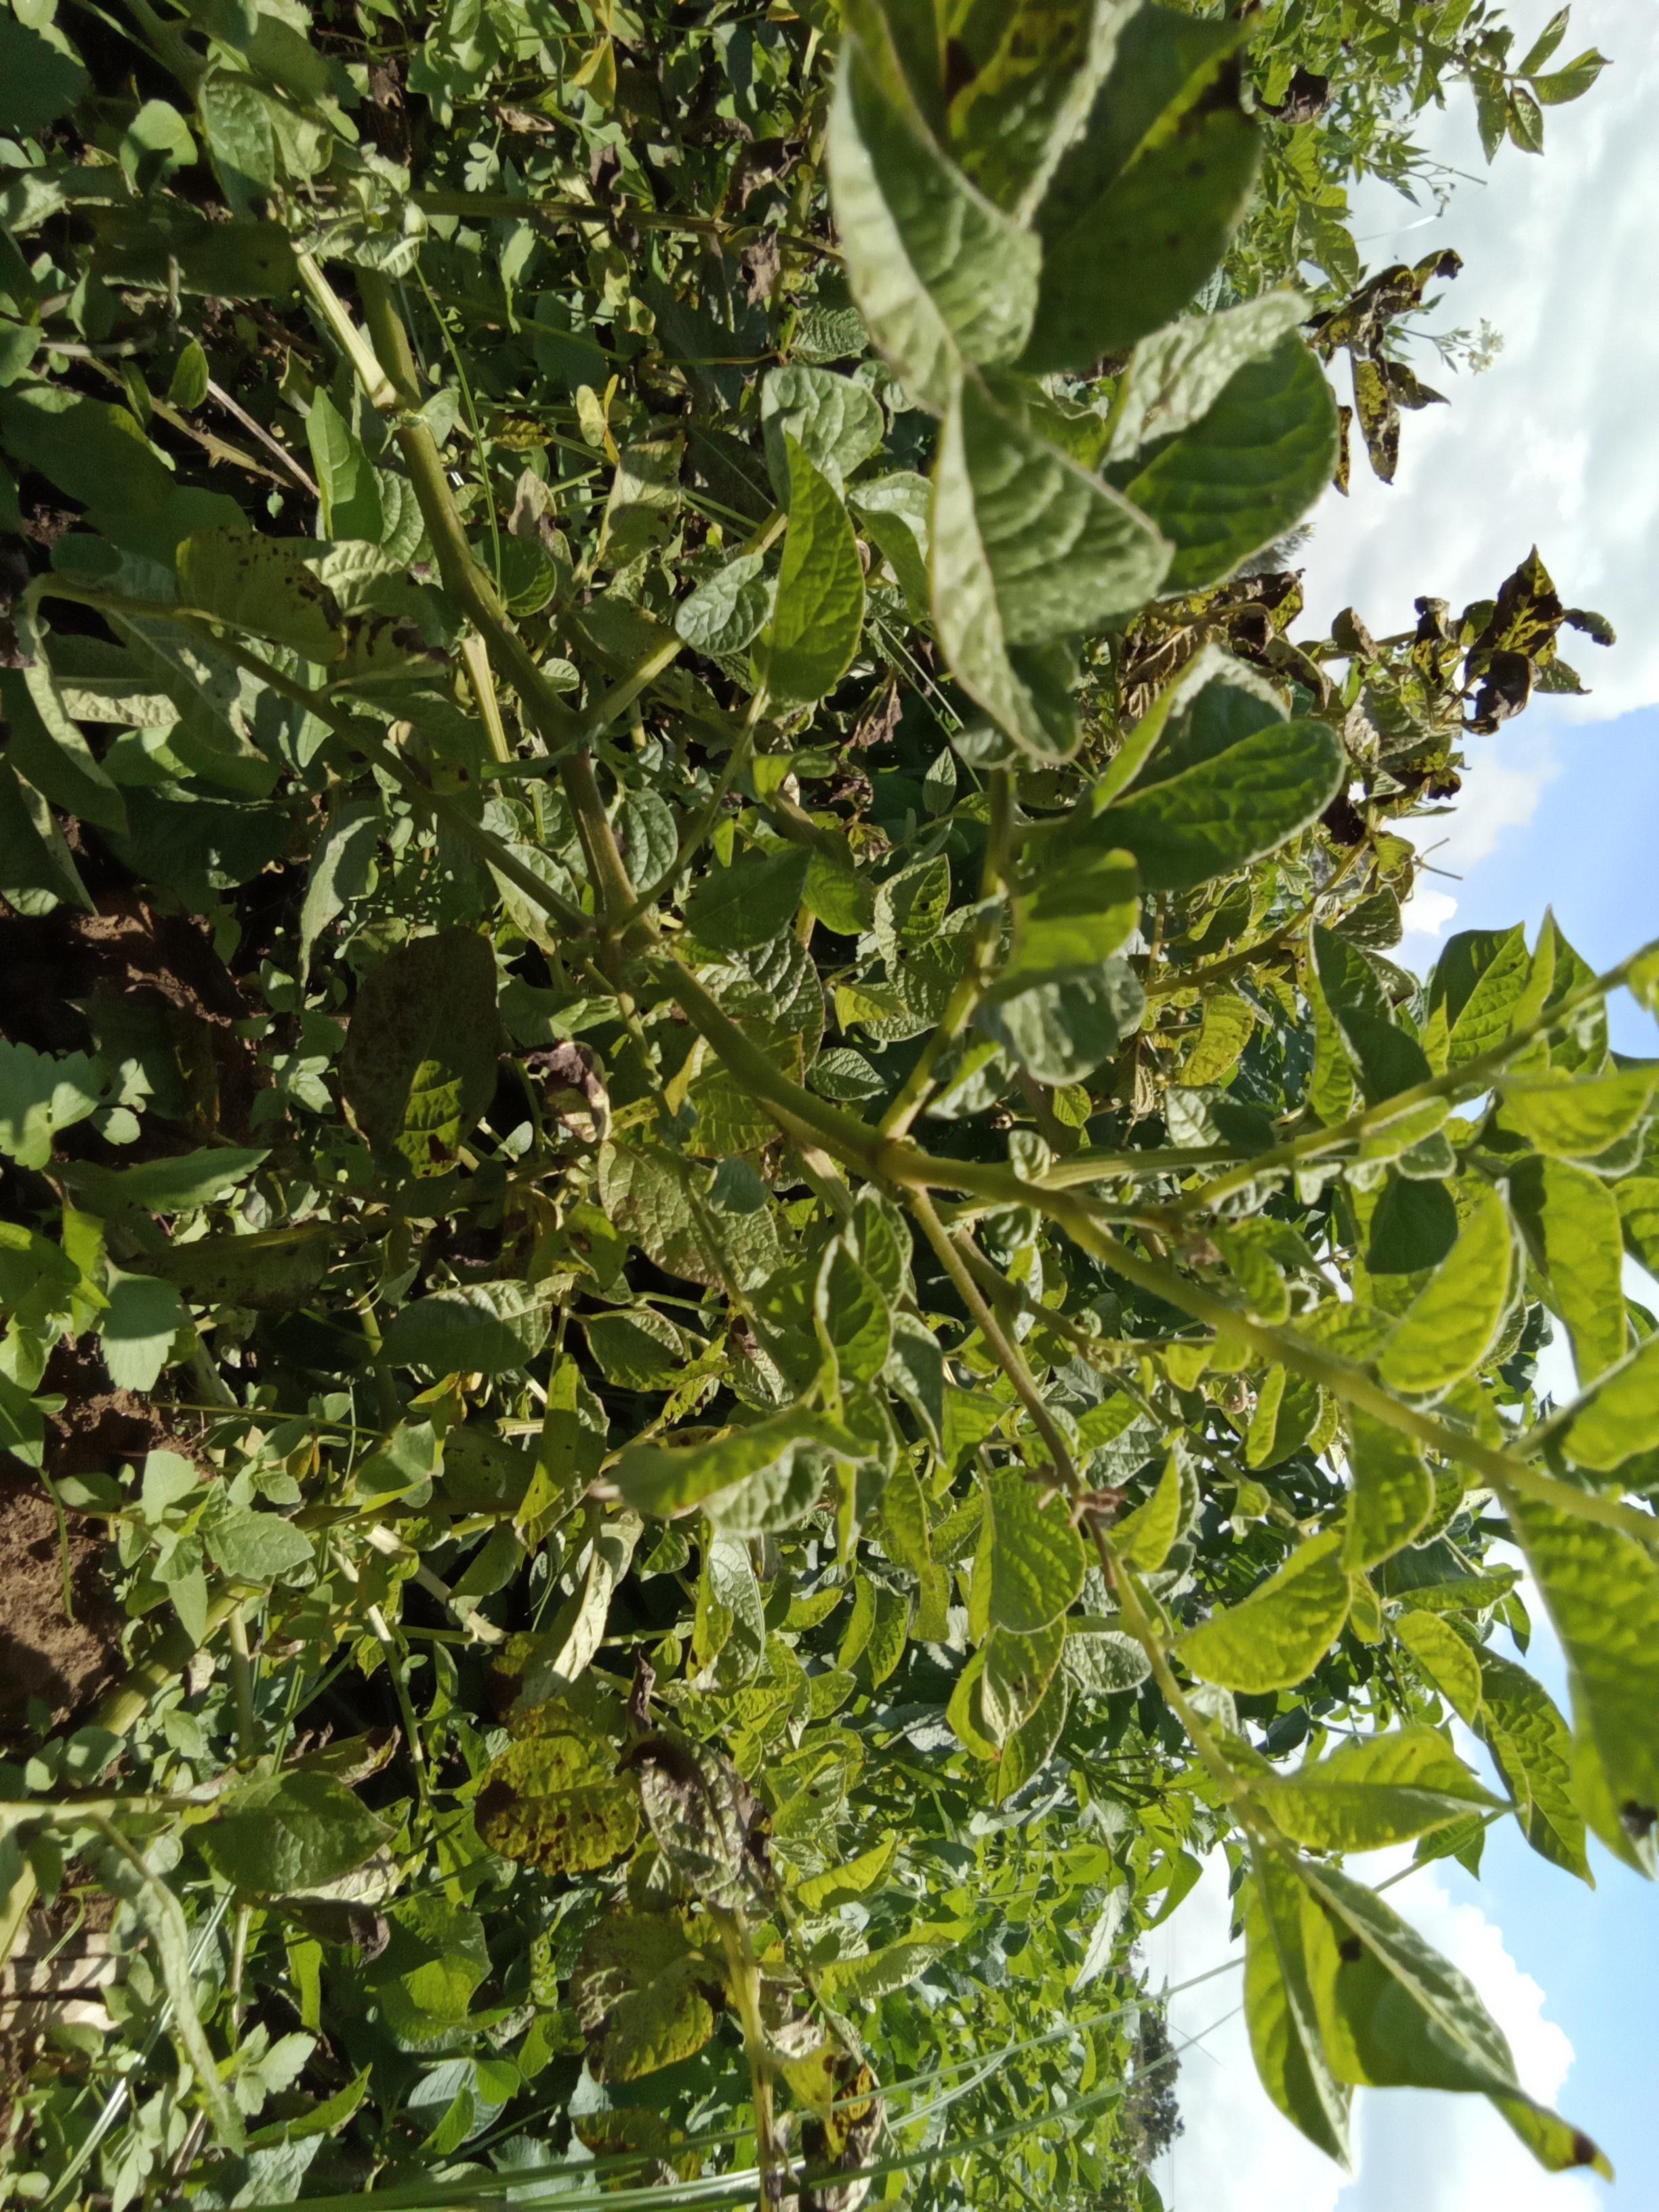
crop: potato
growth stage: vegetative
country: Kenya
